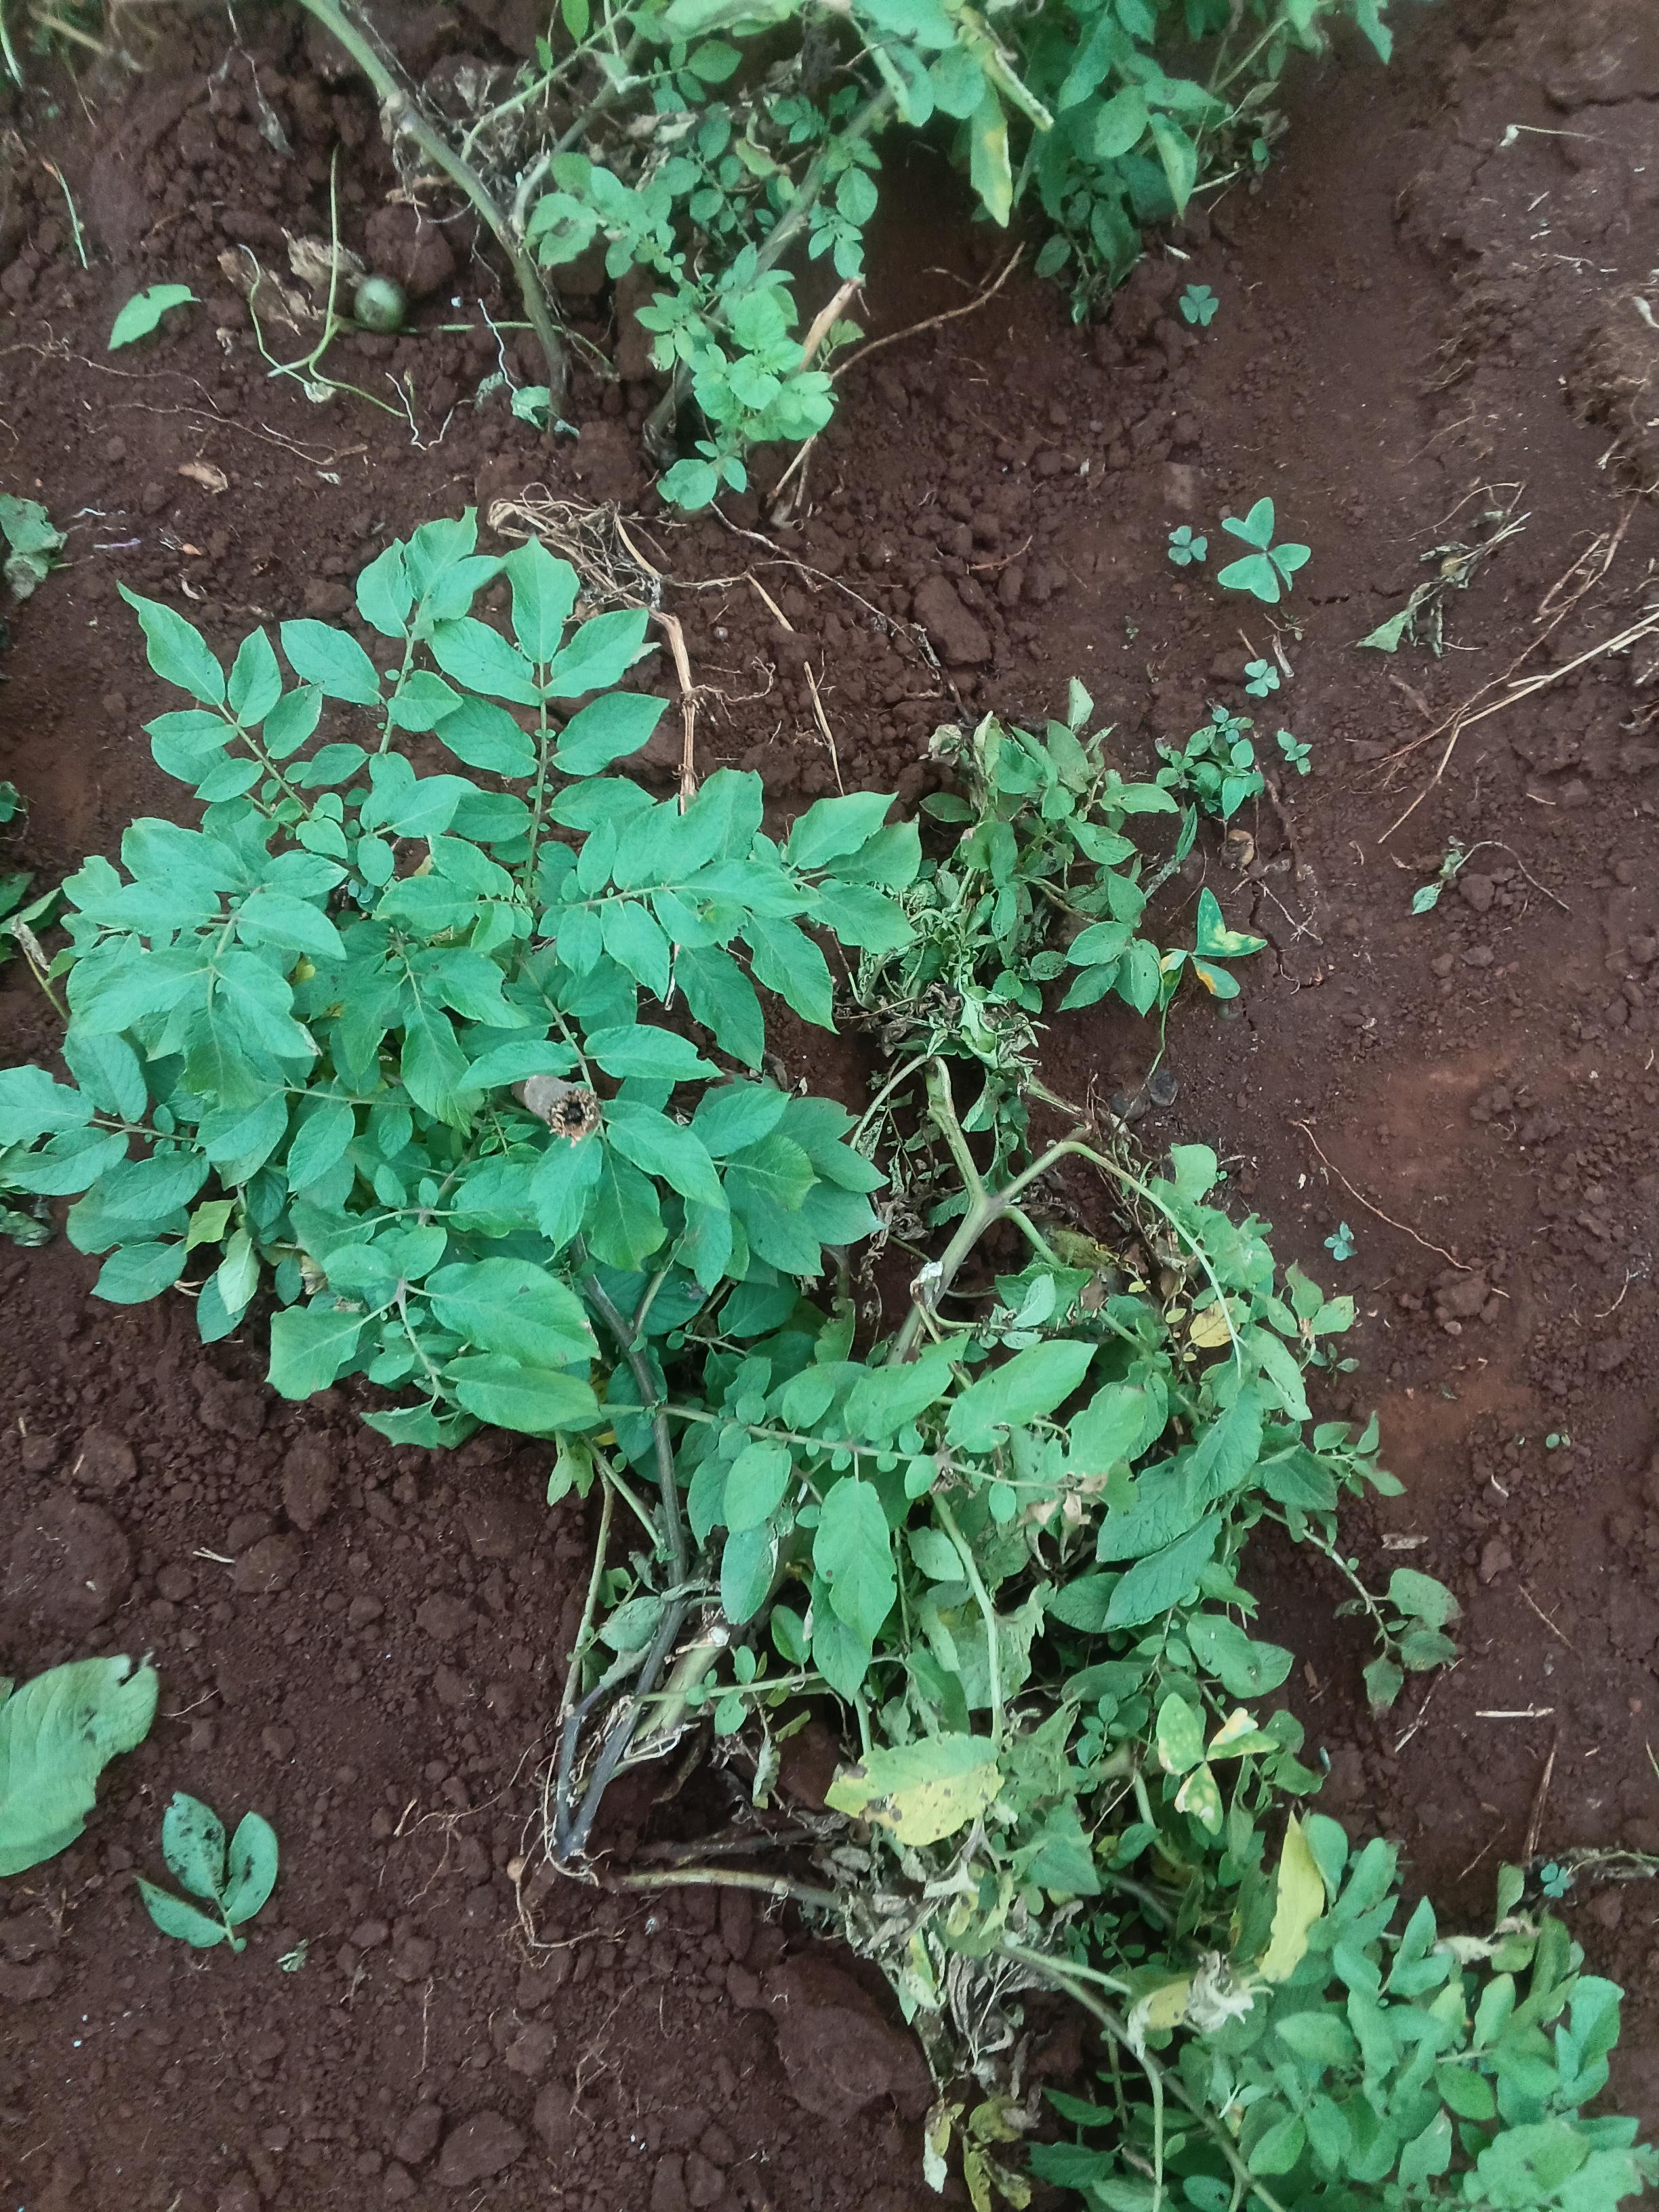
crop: potato
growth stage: harvest maturity
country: Kenya
